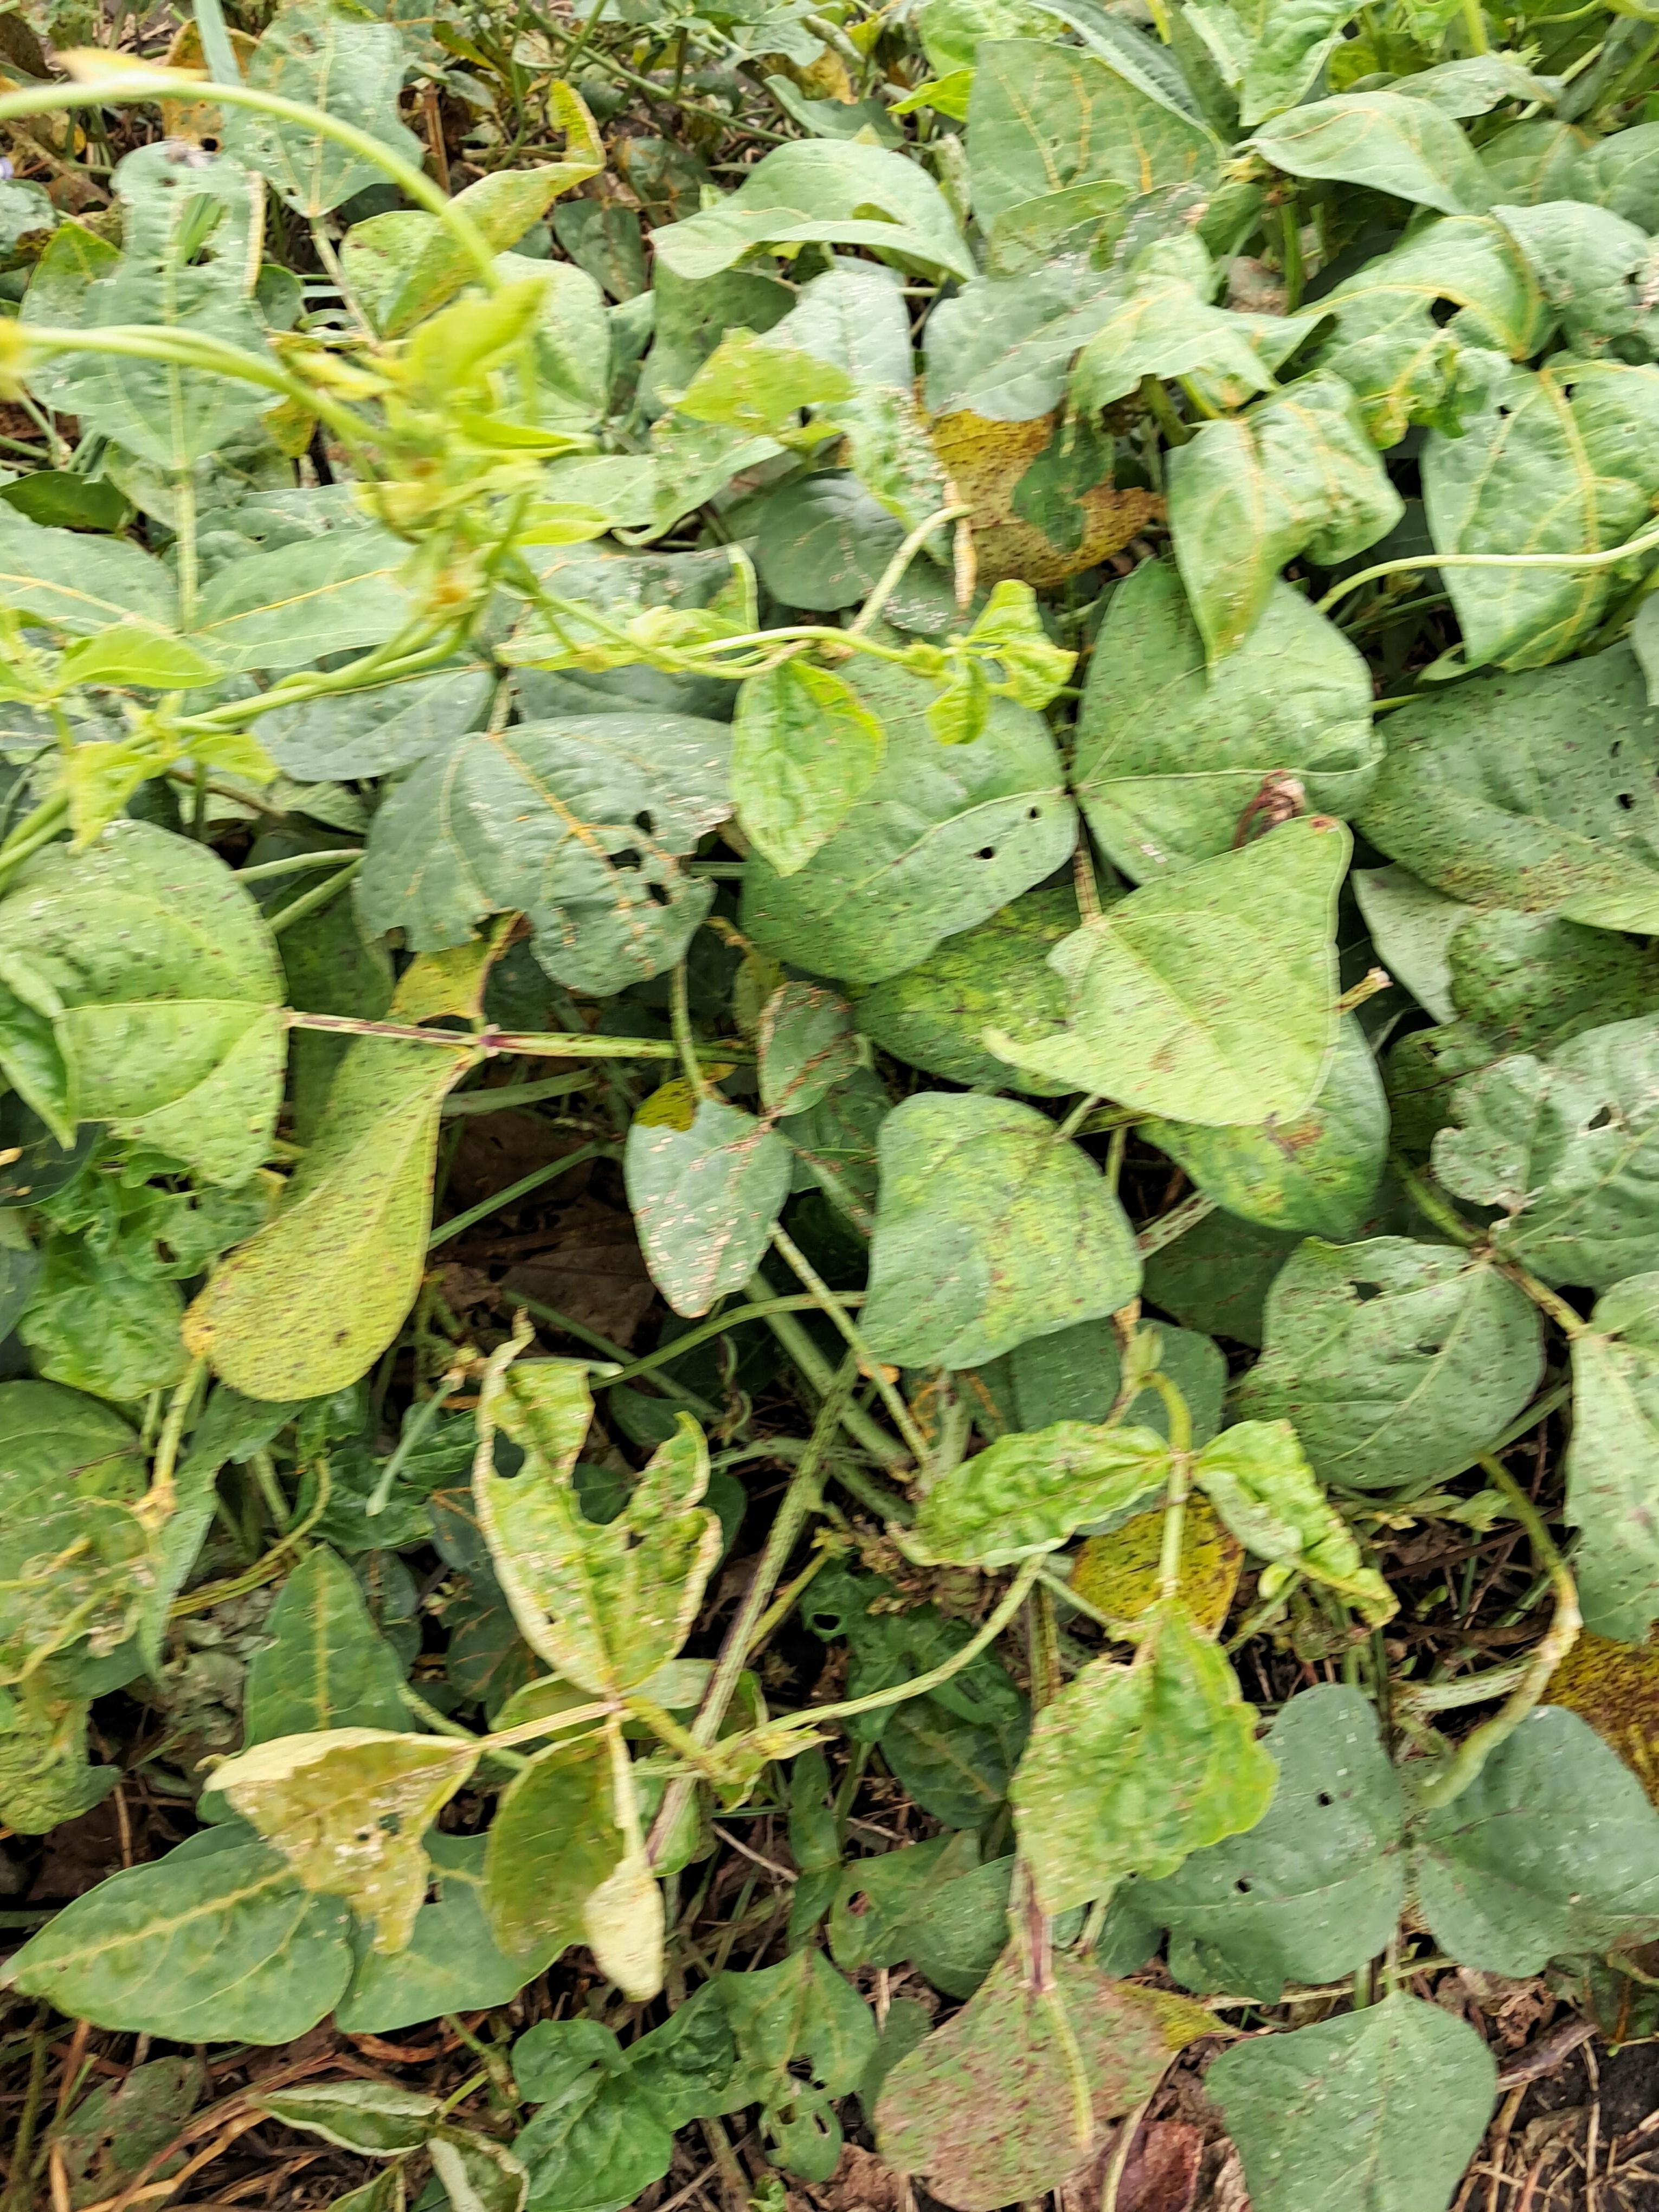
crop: cowpea
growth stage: development pod
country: Tanzania
